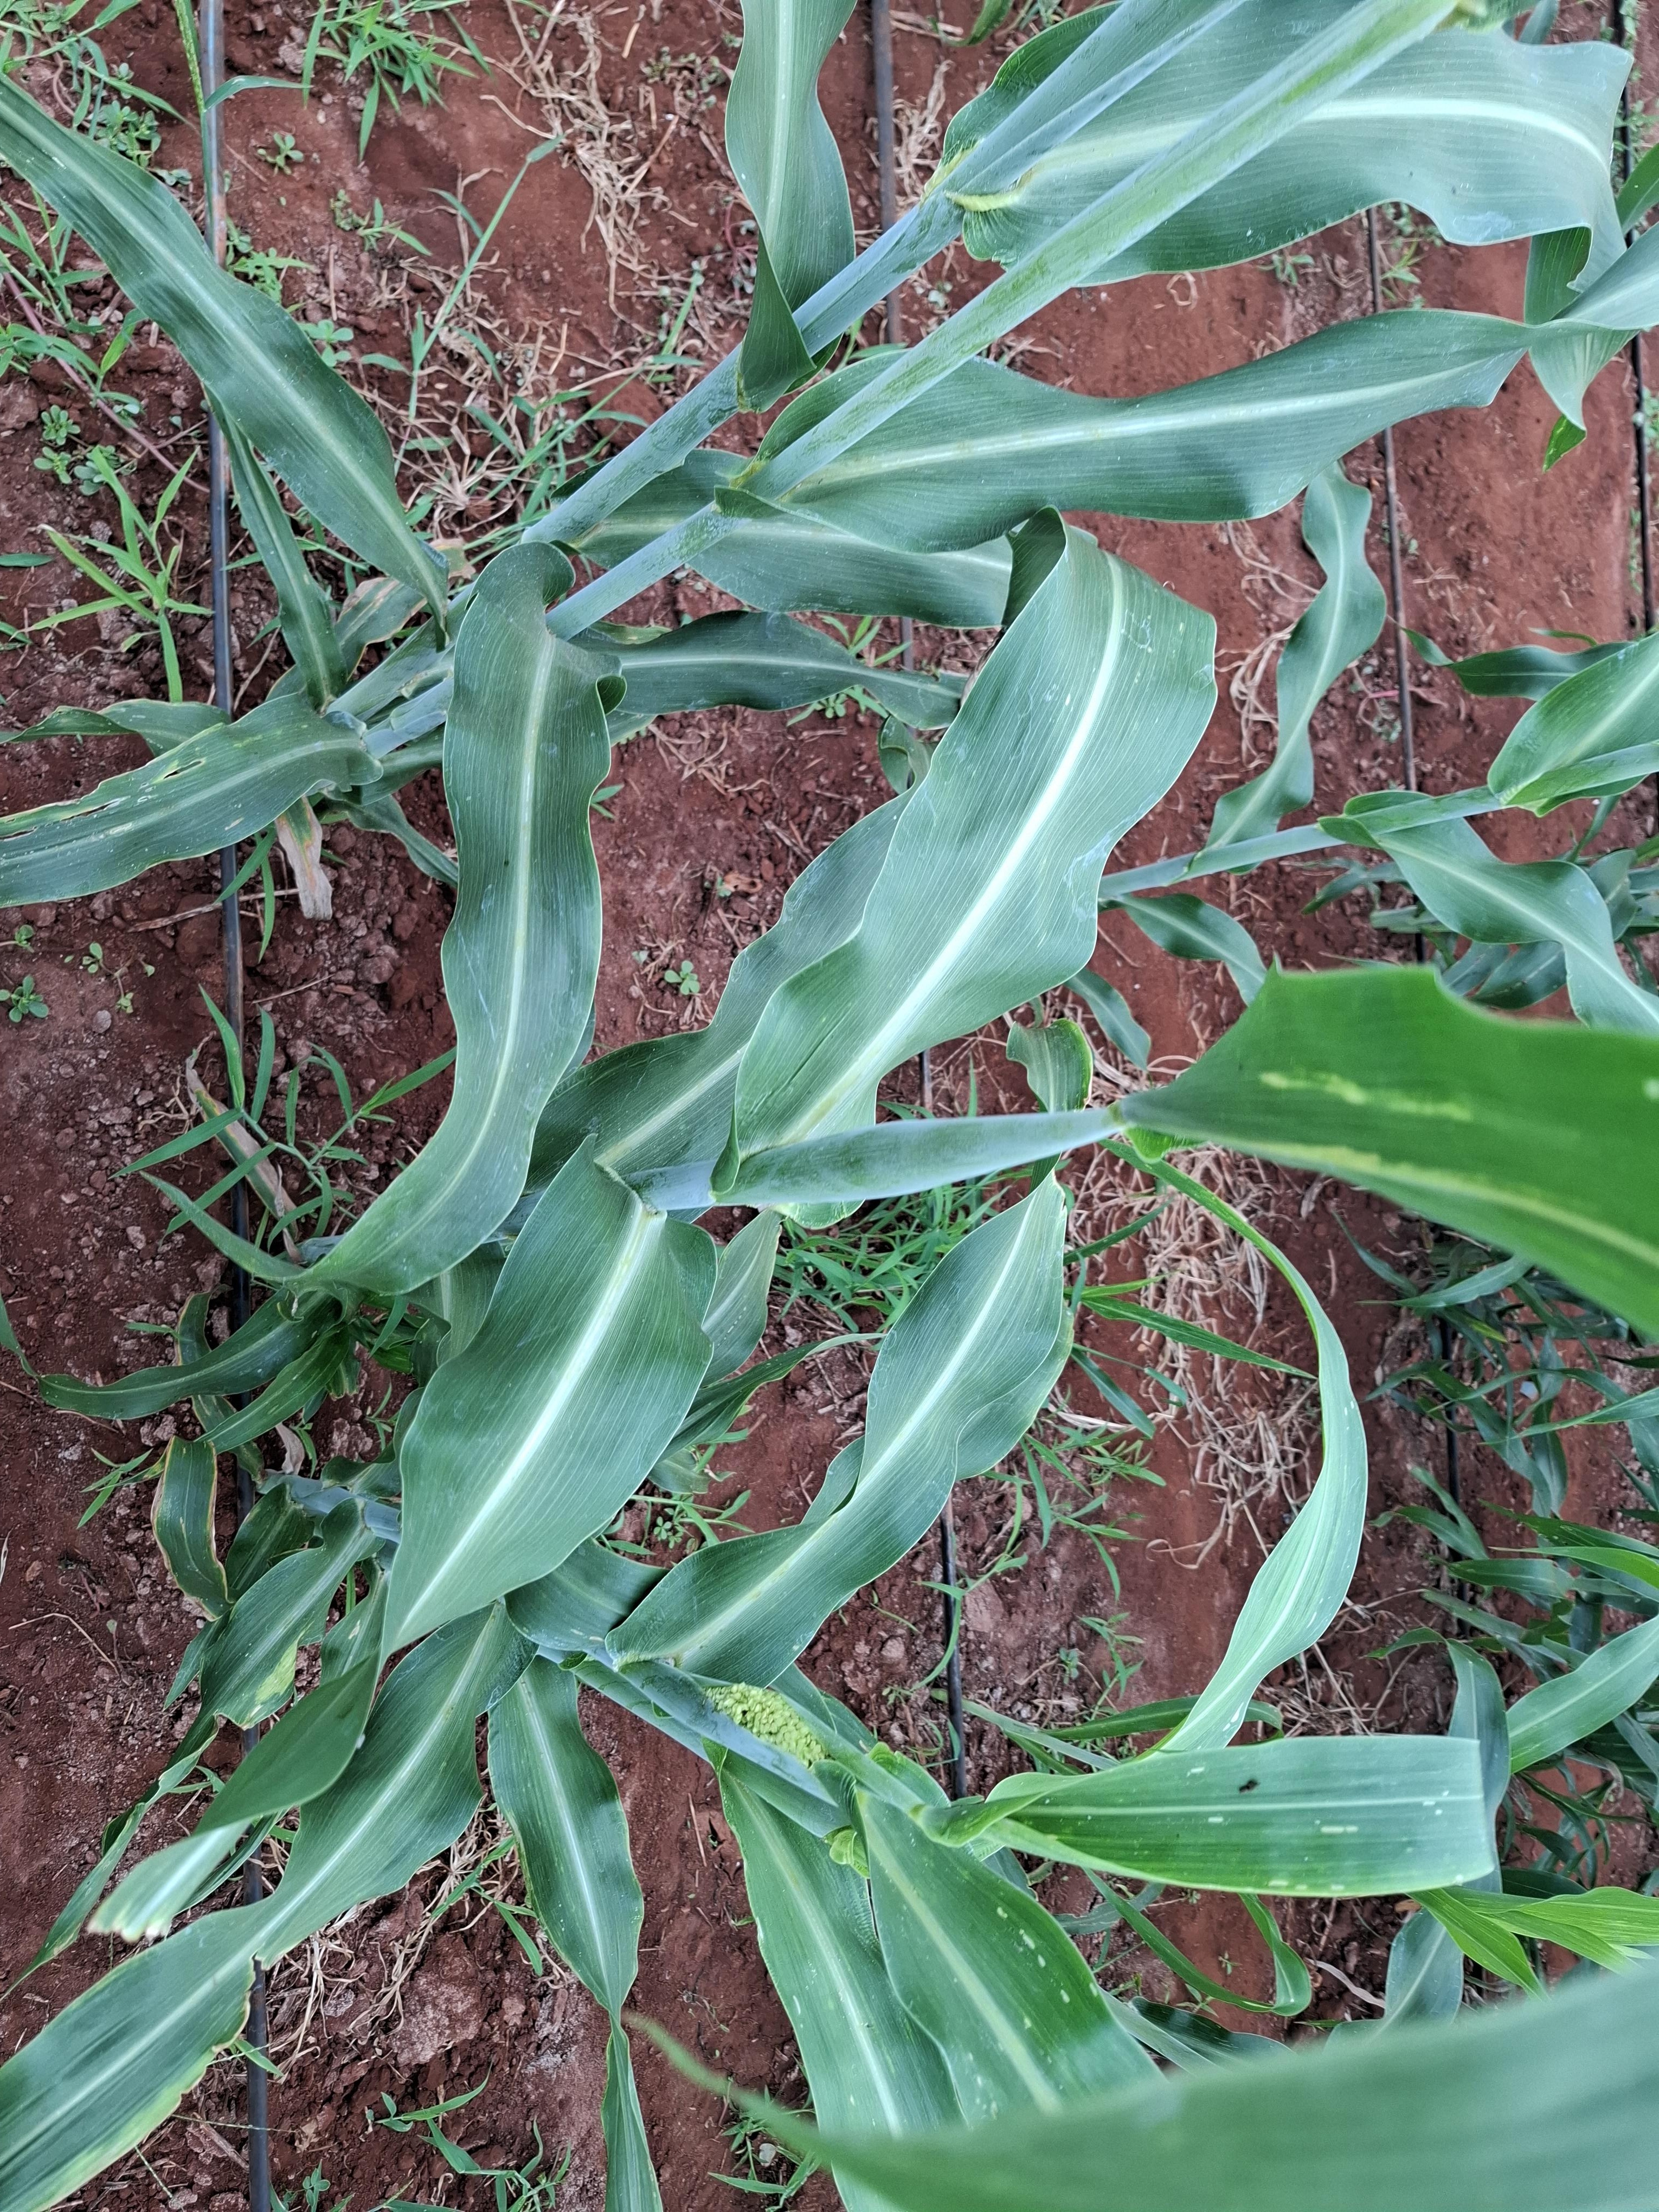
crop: sorghum
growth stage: flowering
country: Kenya
